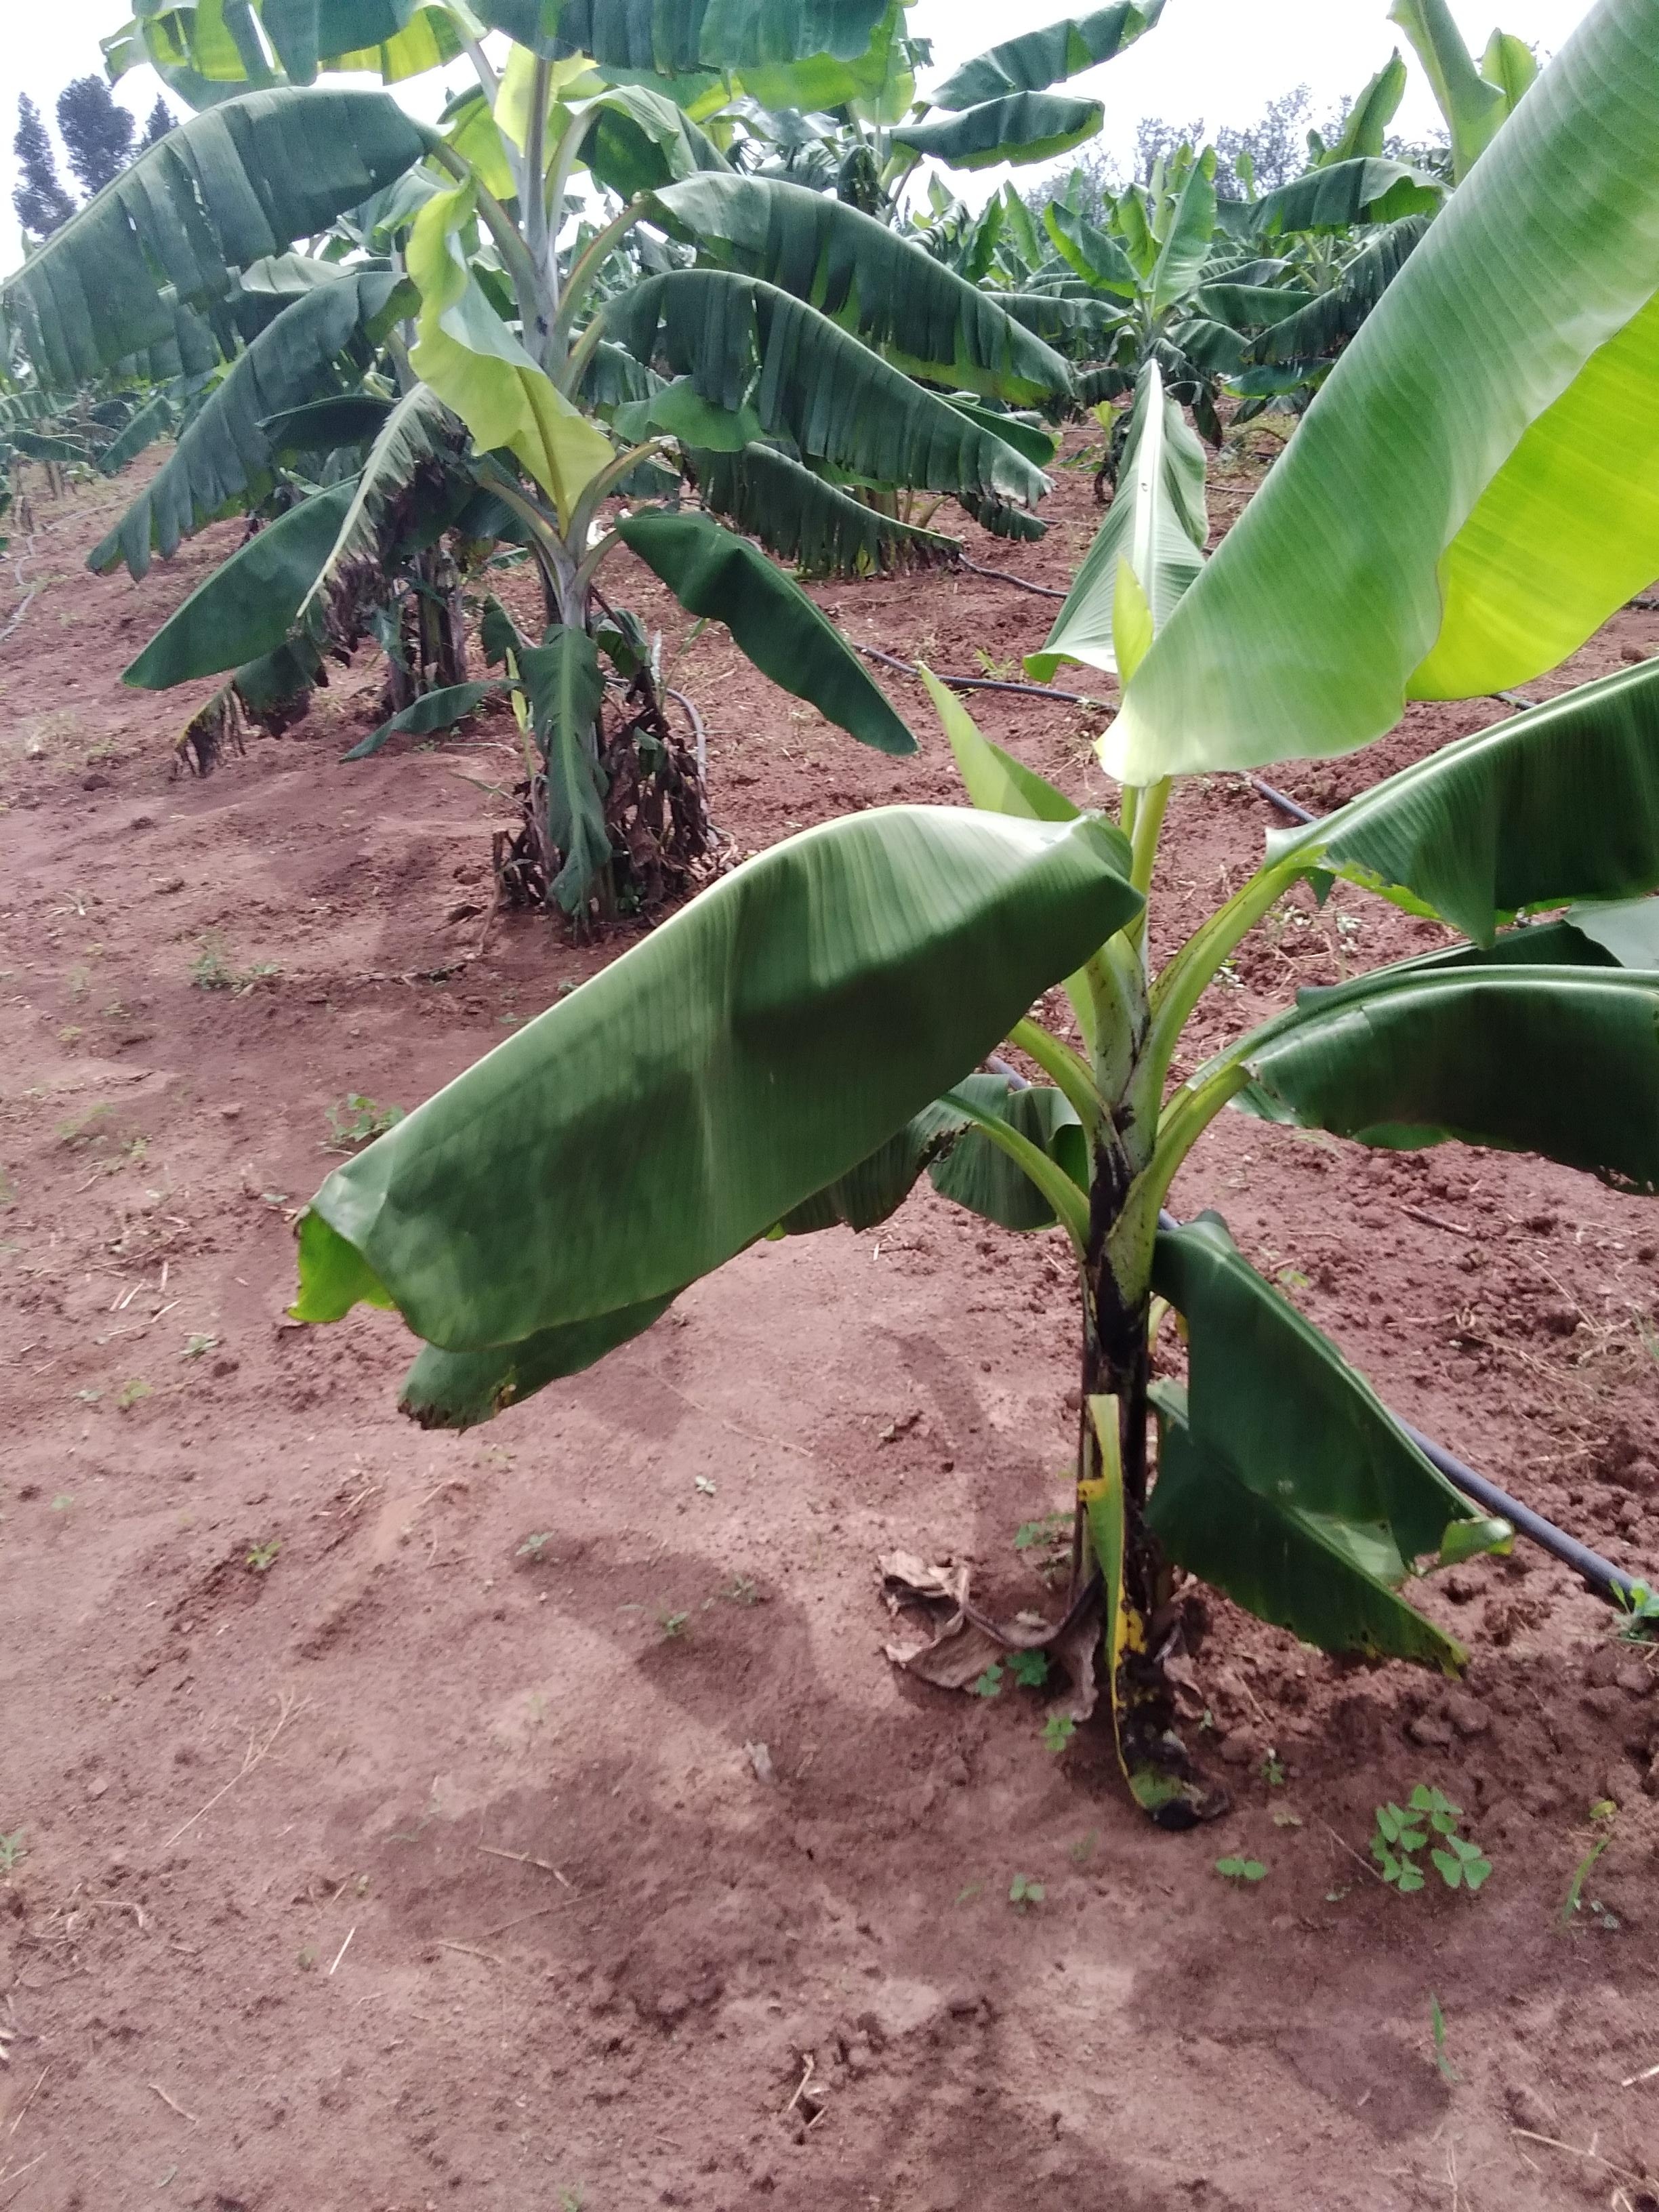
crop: banana
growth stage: vegetative
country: Uganda
